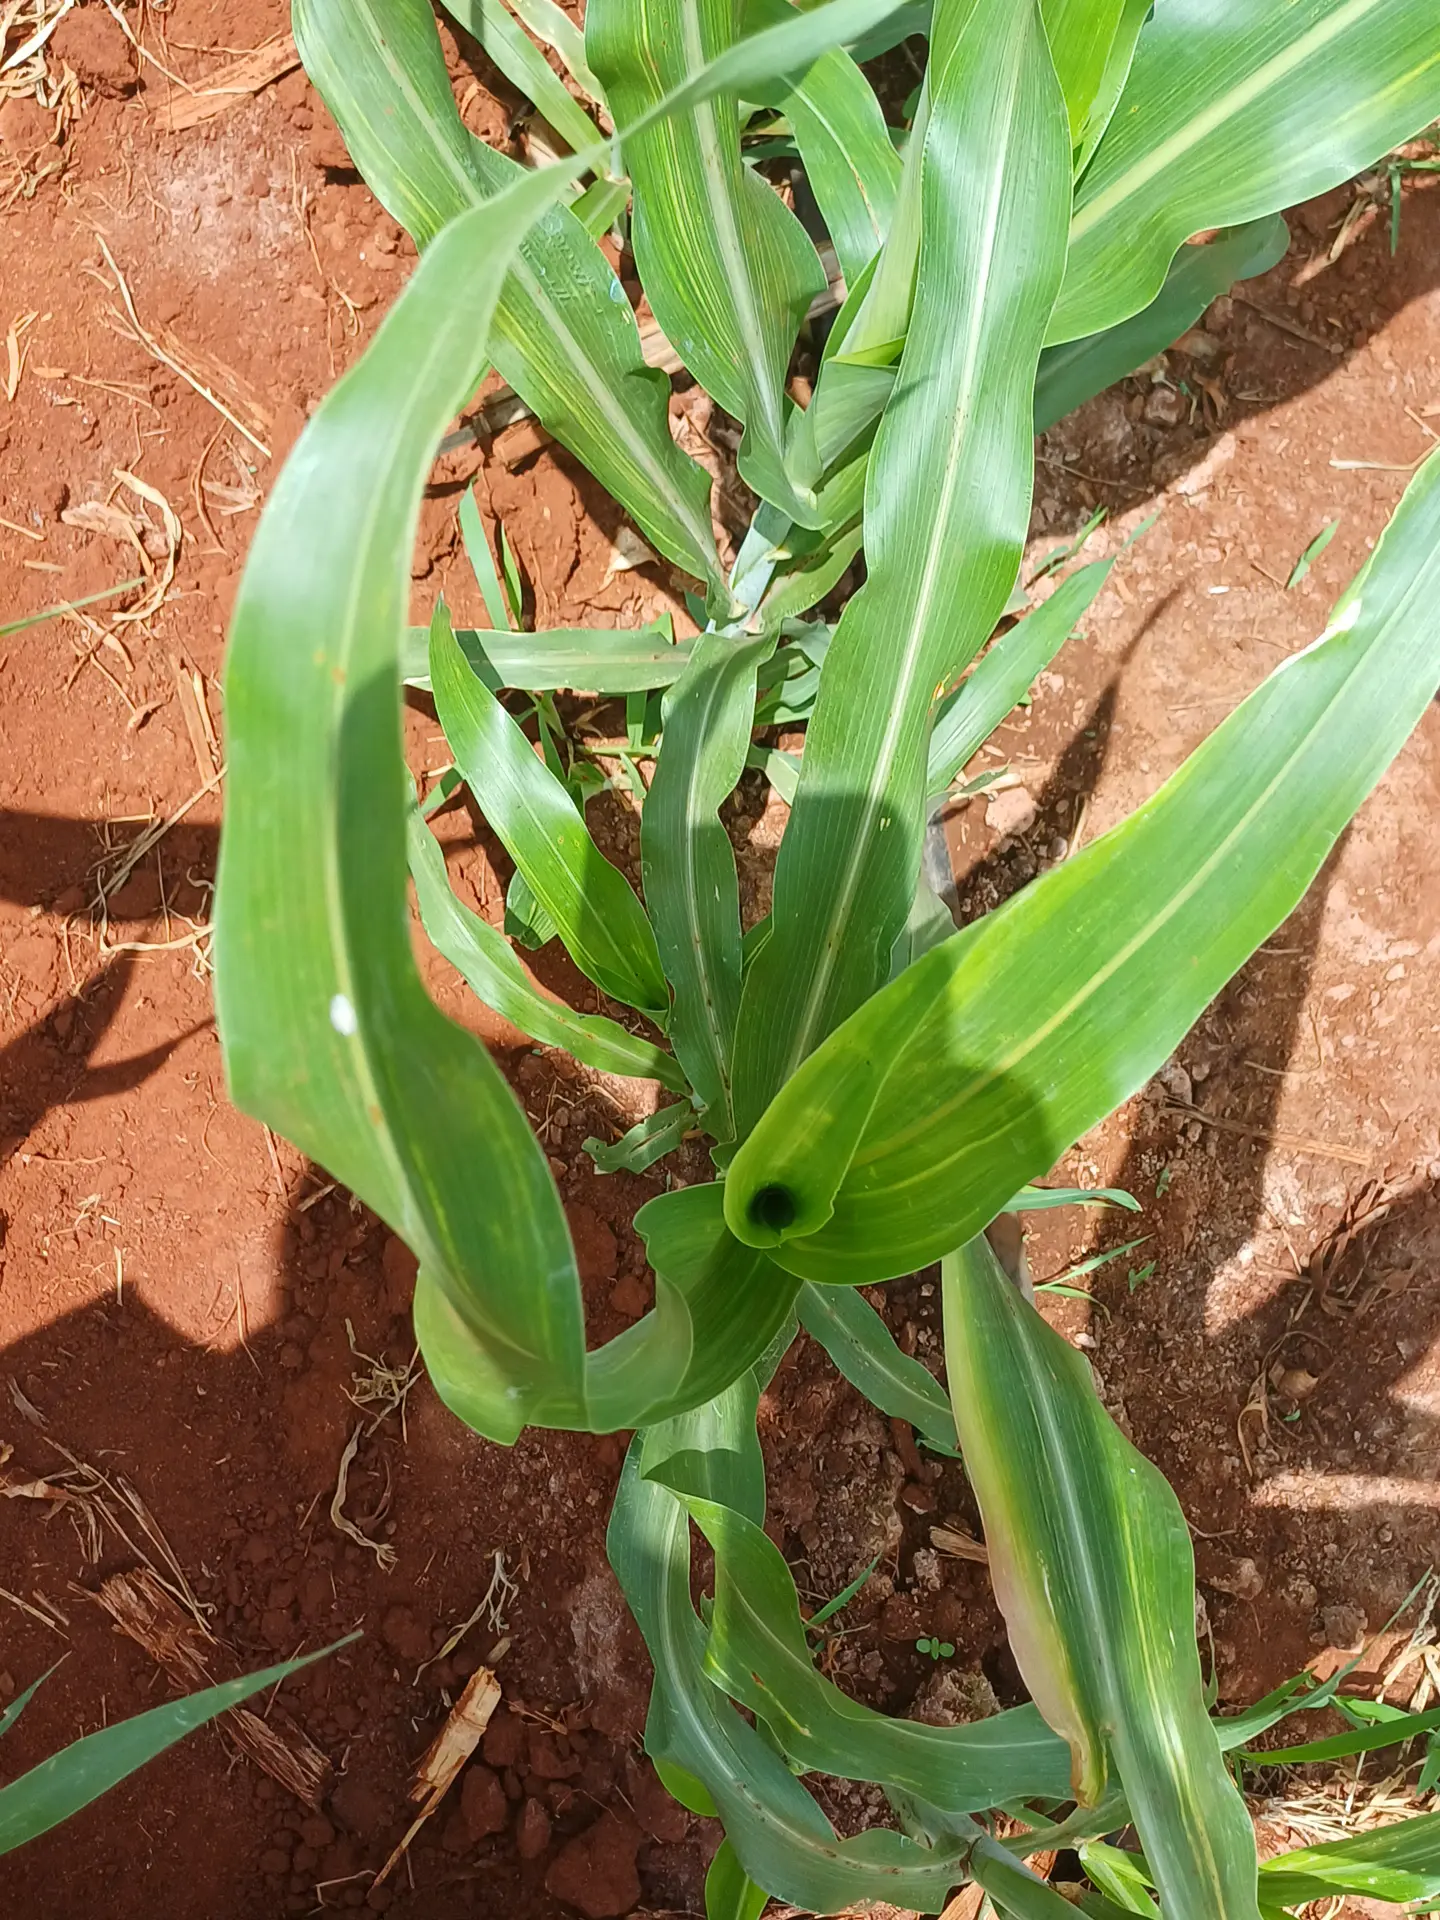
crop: sorghum
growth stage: vegetative
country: Kenya
